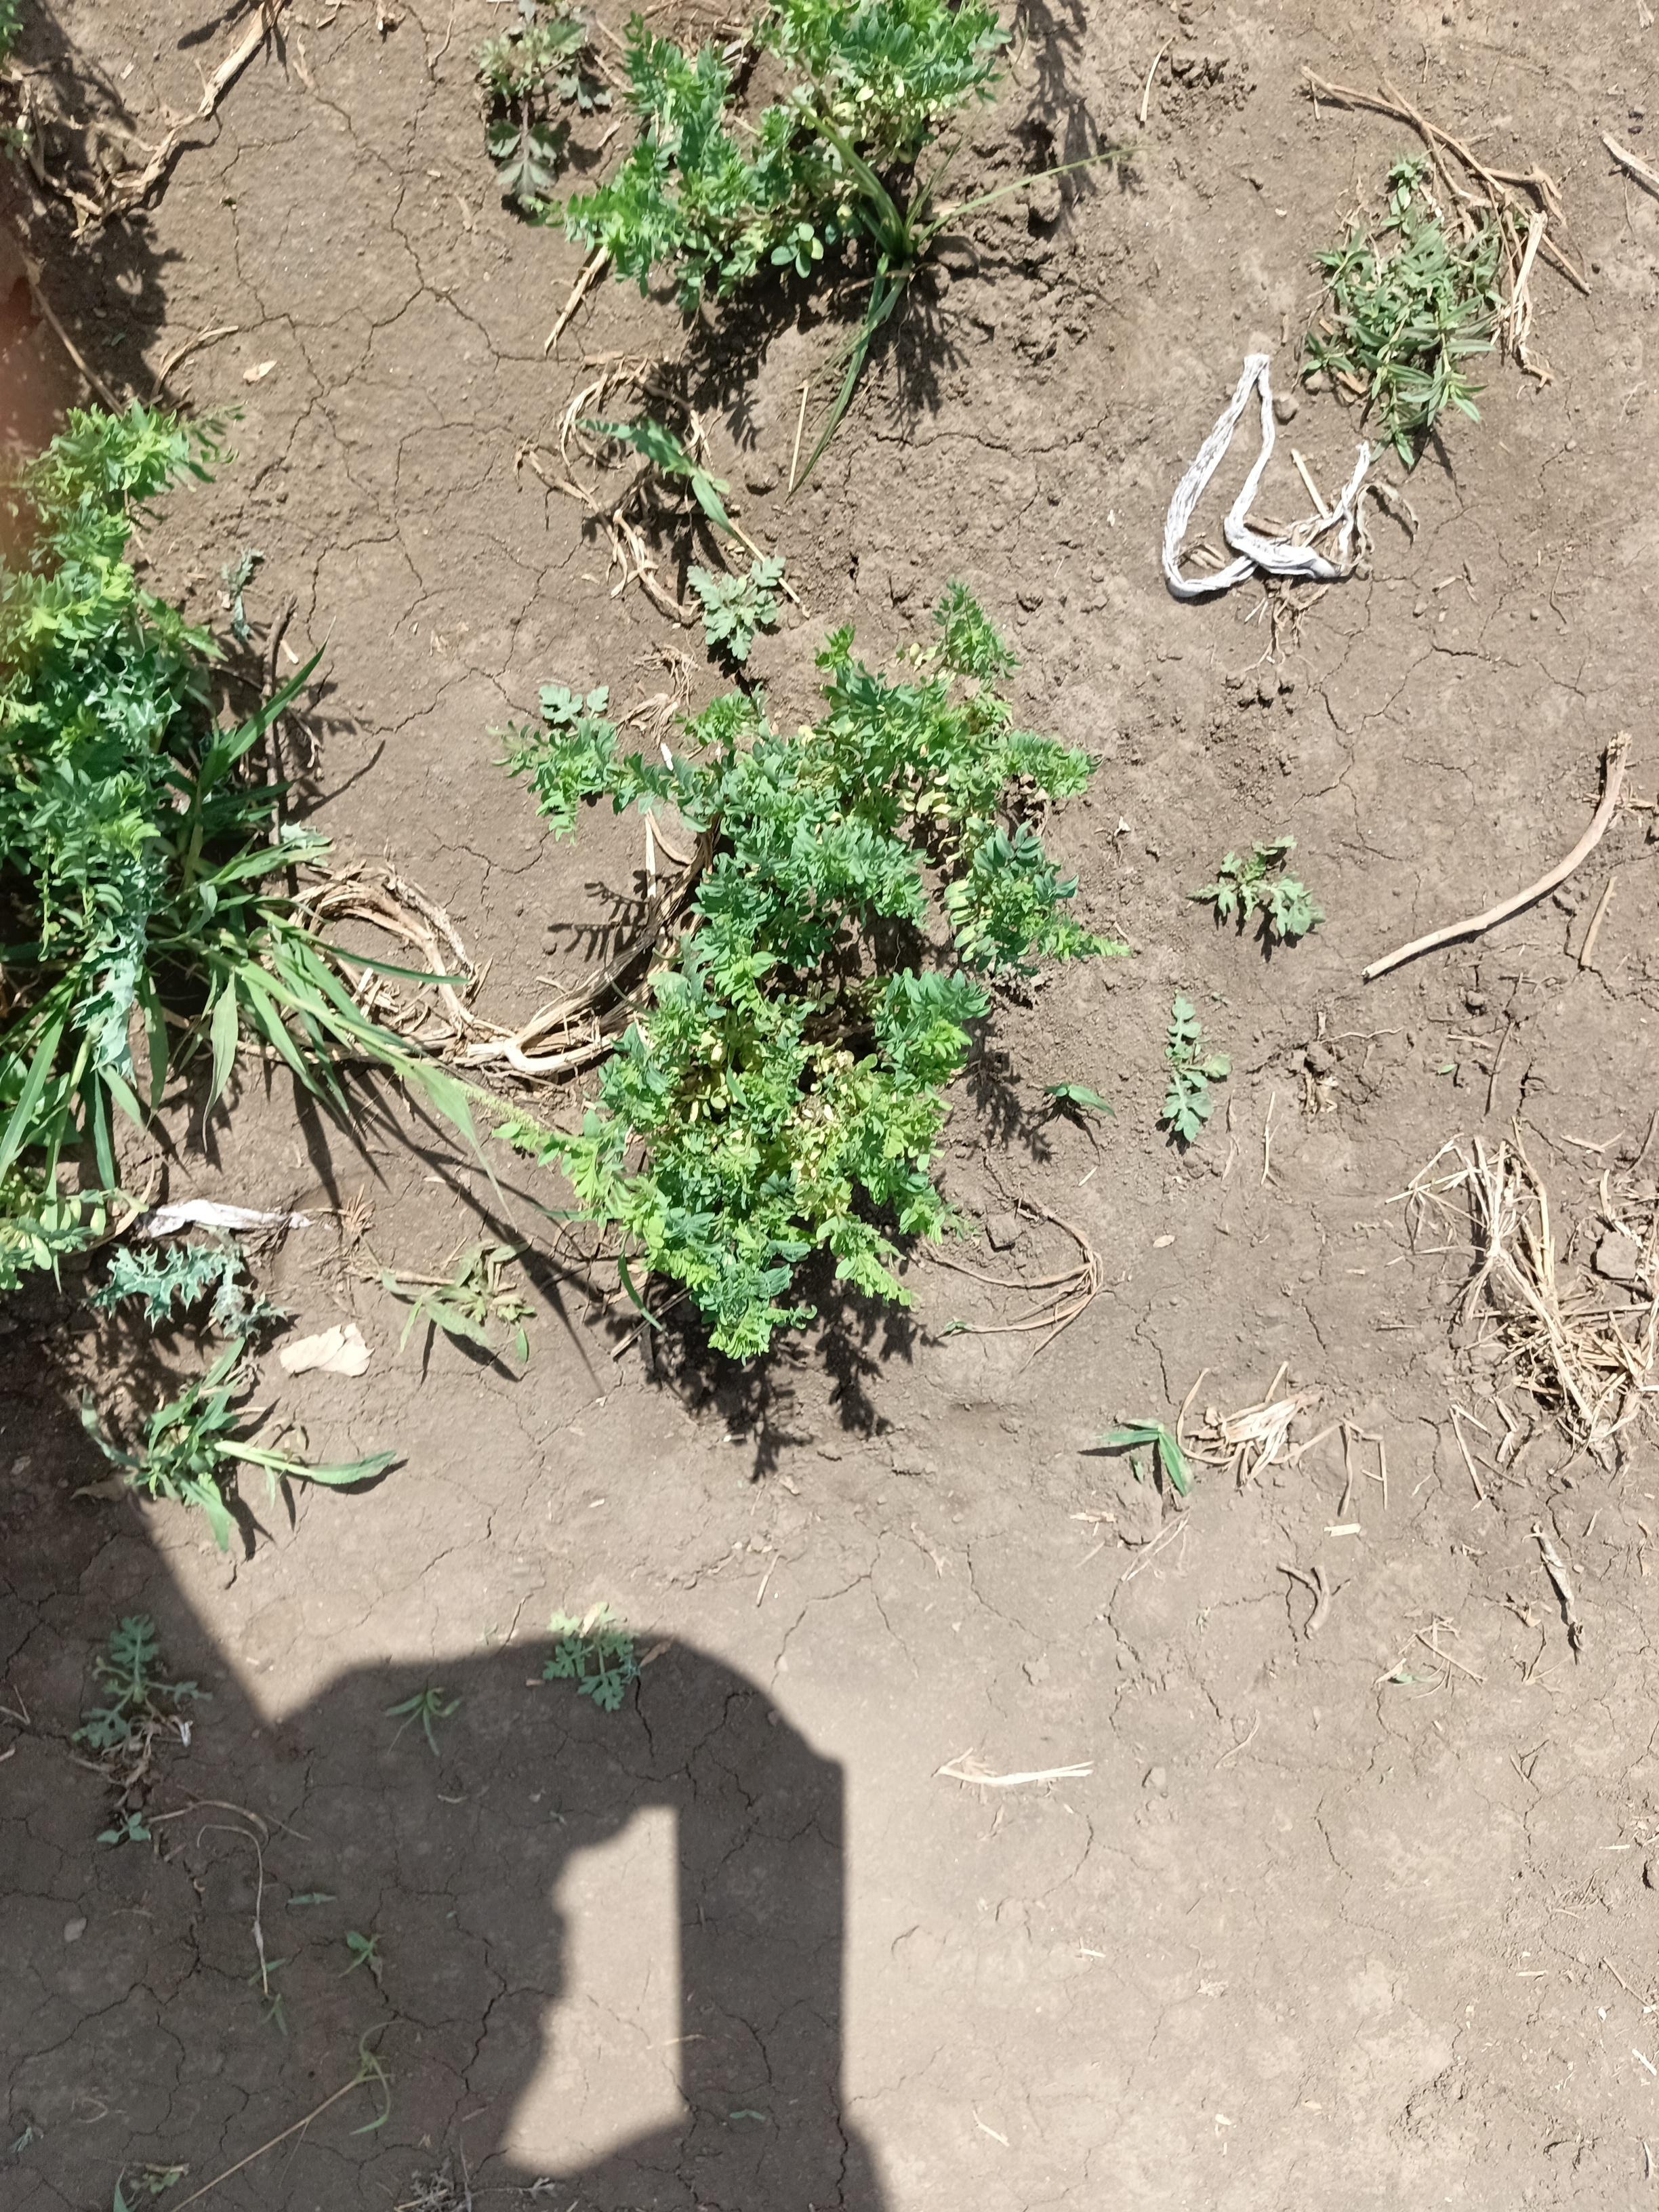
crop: lentil
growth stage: vegetative
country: Tanzania
